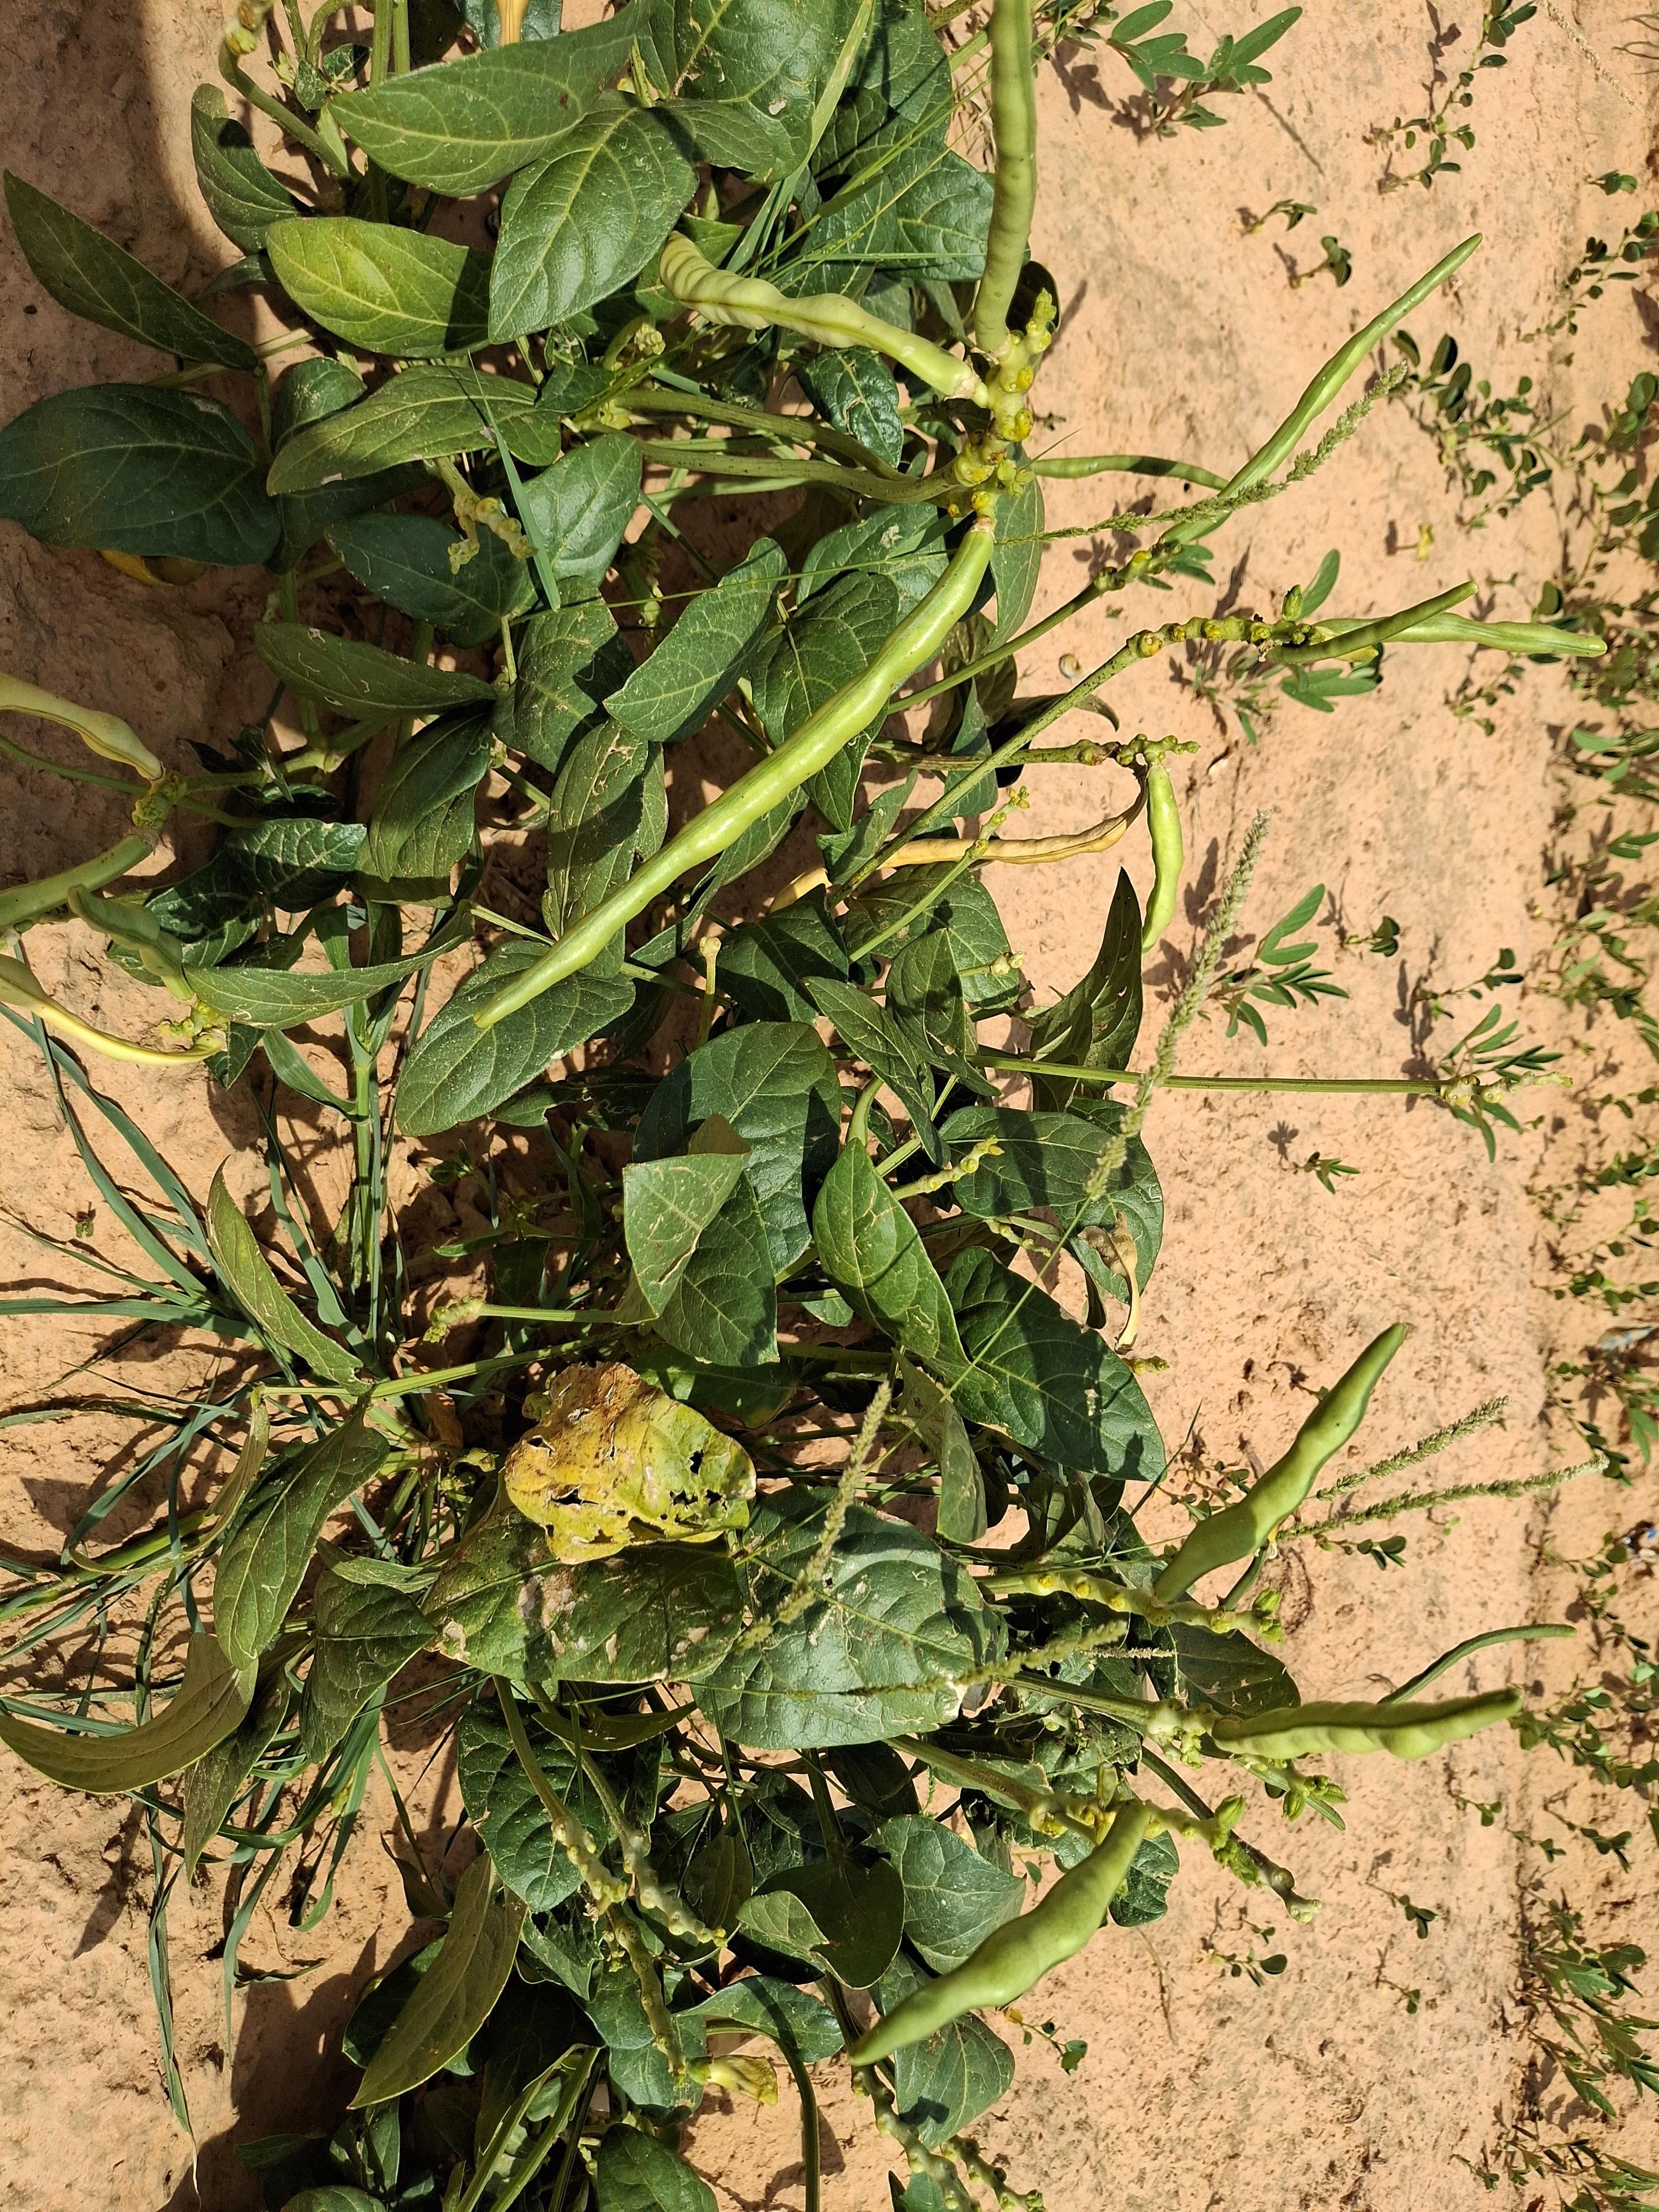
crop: cowpea
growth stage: harvest maturity
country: Nigeria
